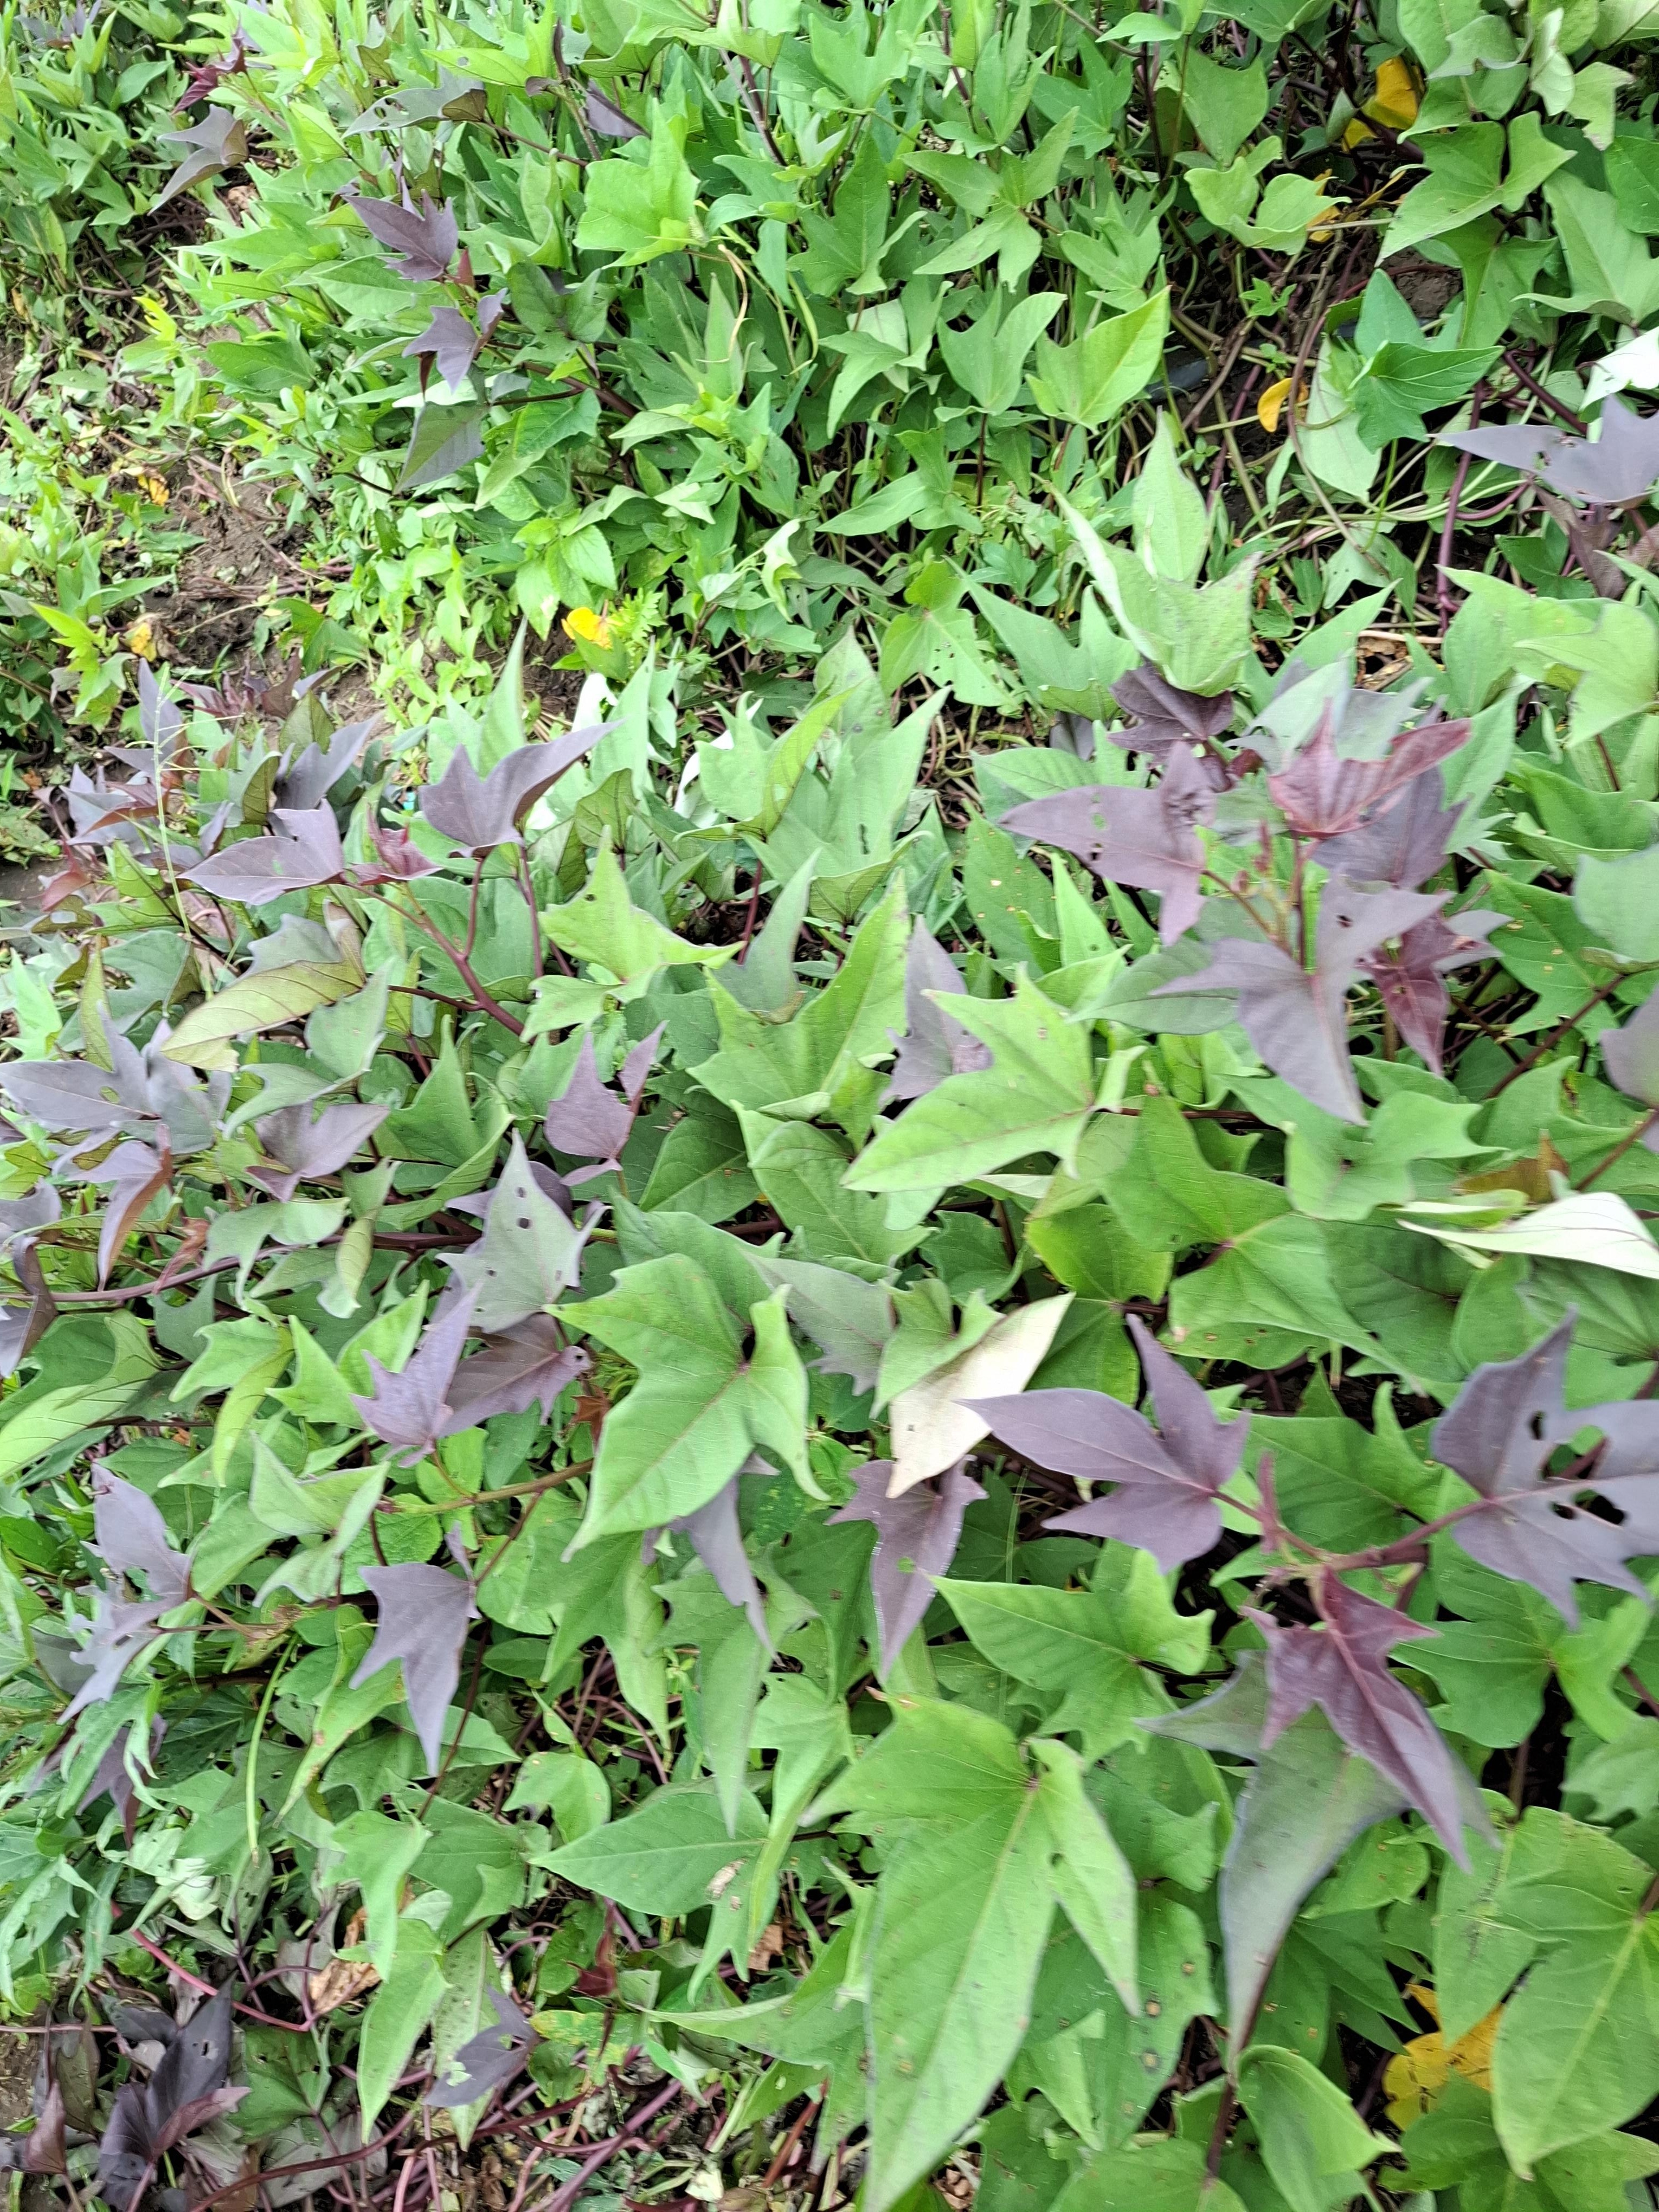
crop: sorghum
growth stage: heading tuber
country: Tanzania
